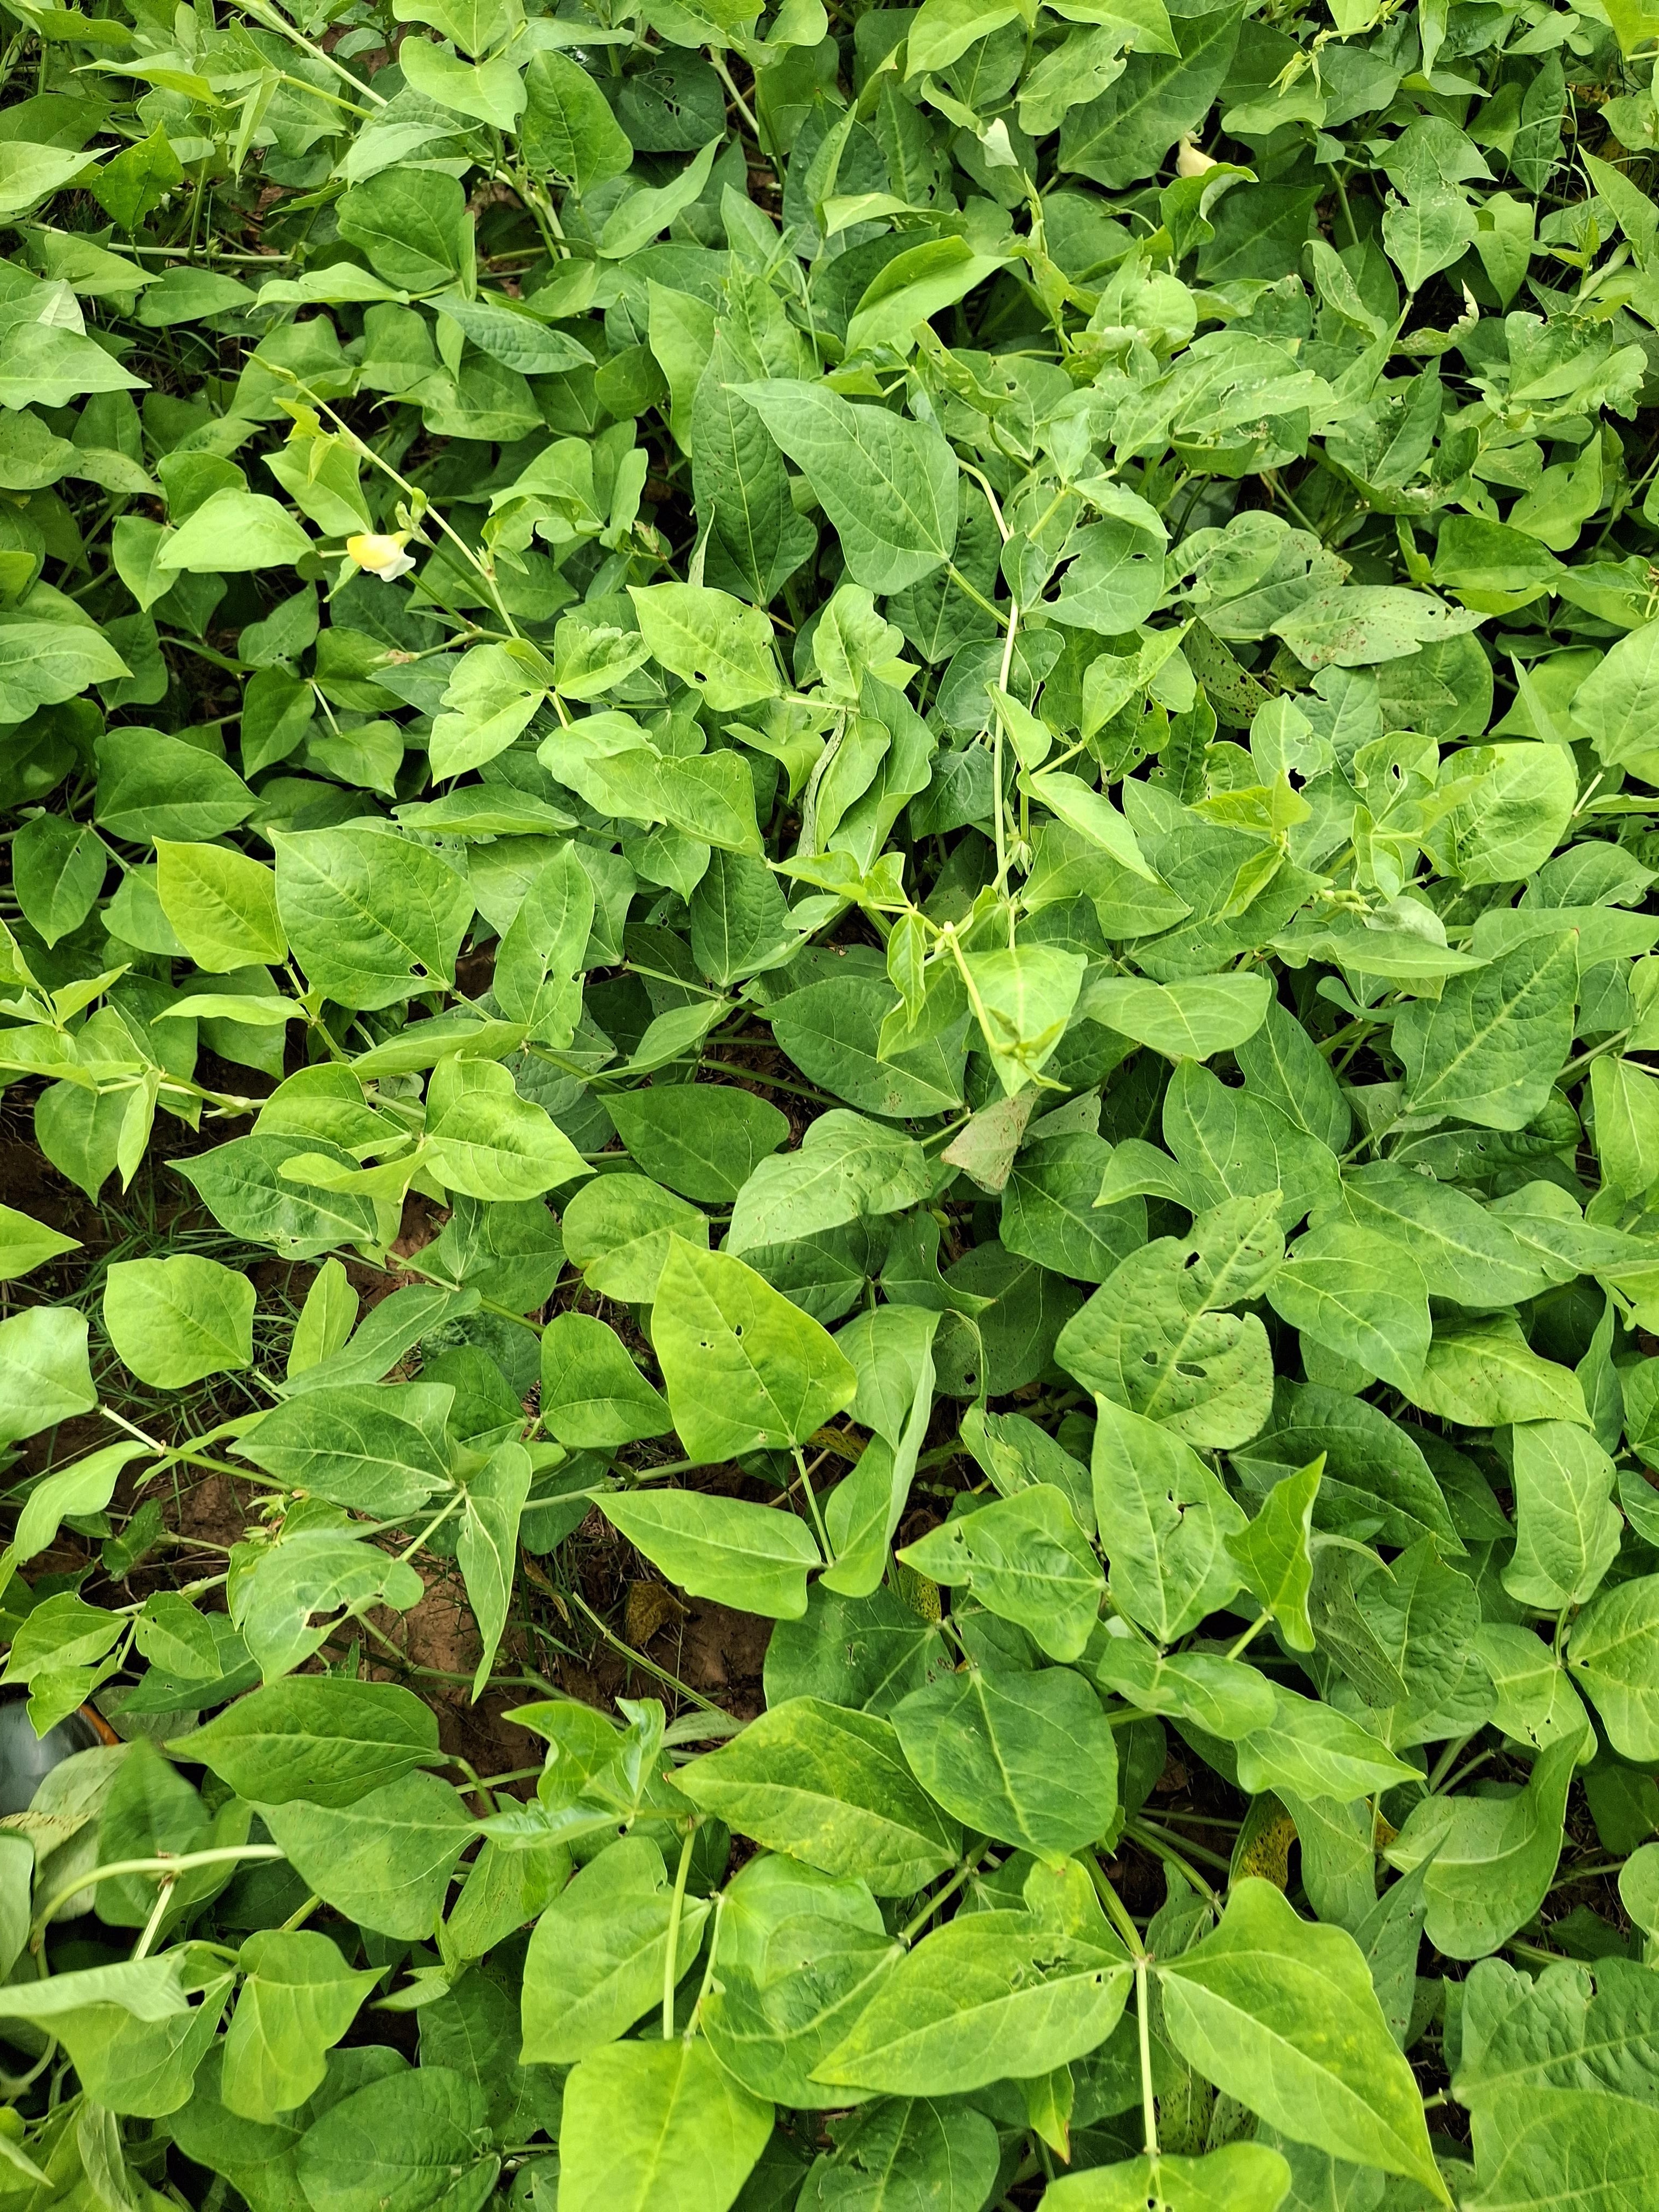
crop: cowpea
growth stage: flowering
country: Nigeria
